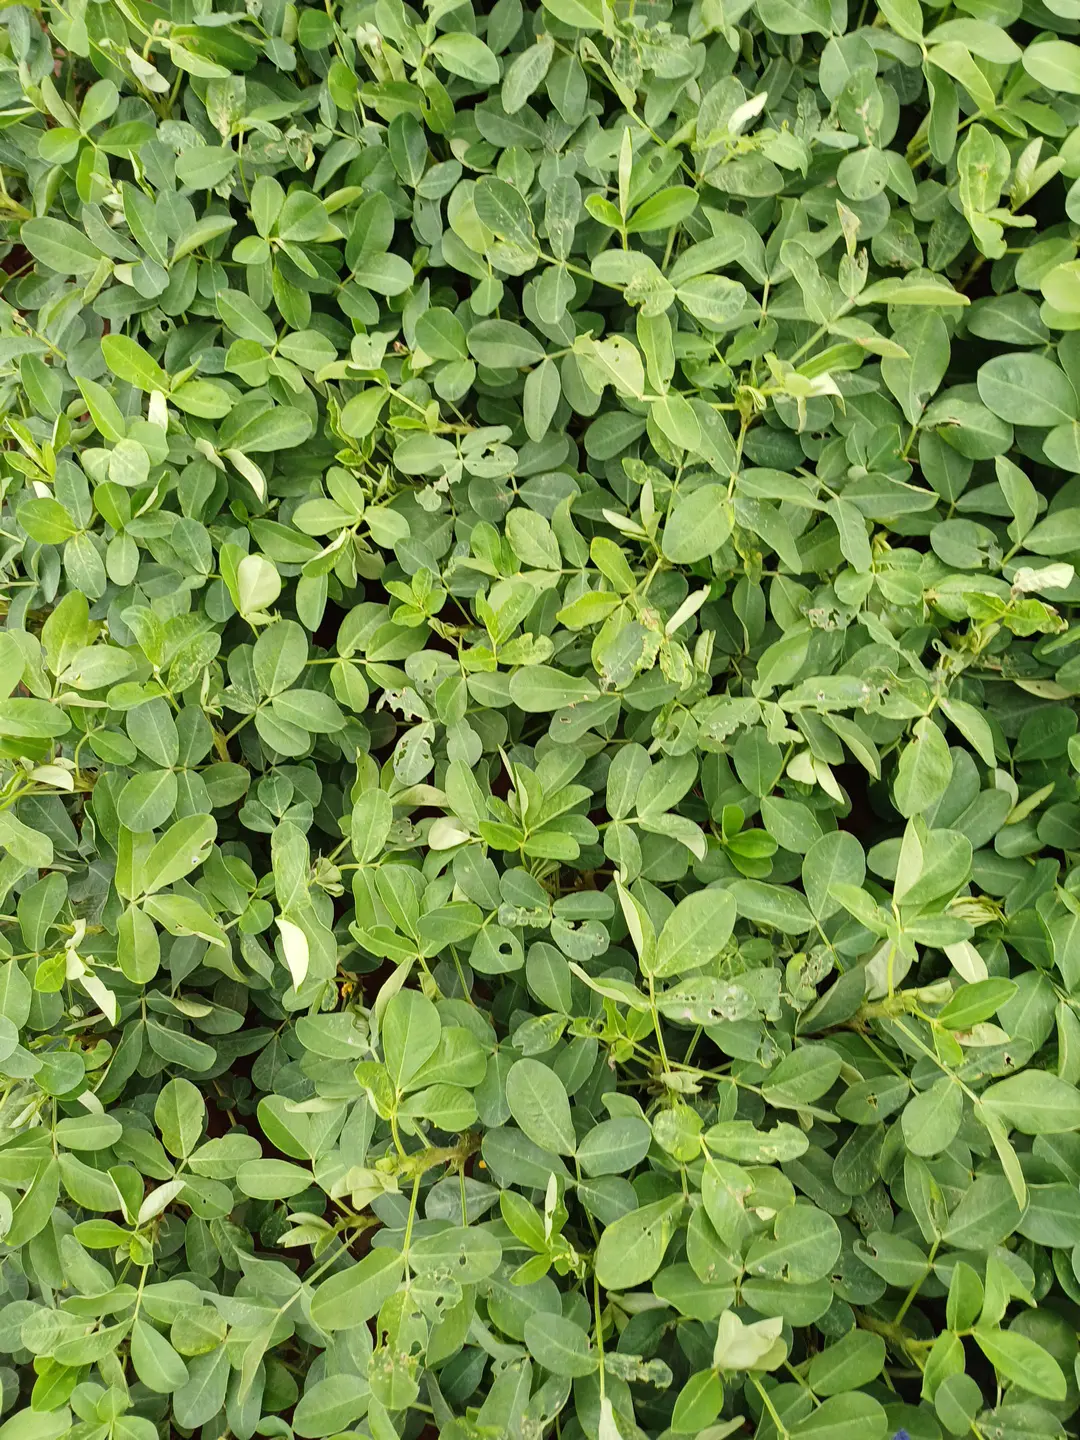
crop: groundnut
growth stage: flowering
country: Kenya
